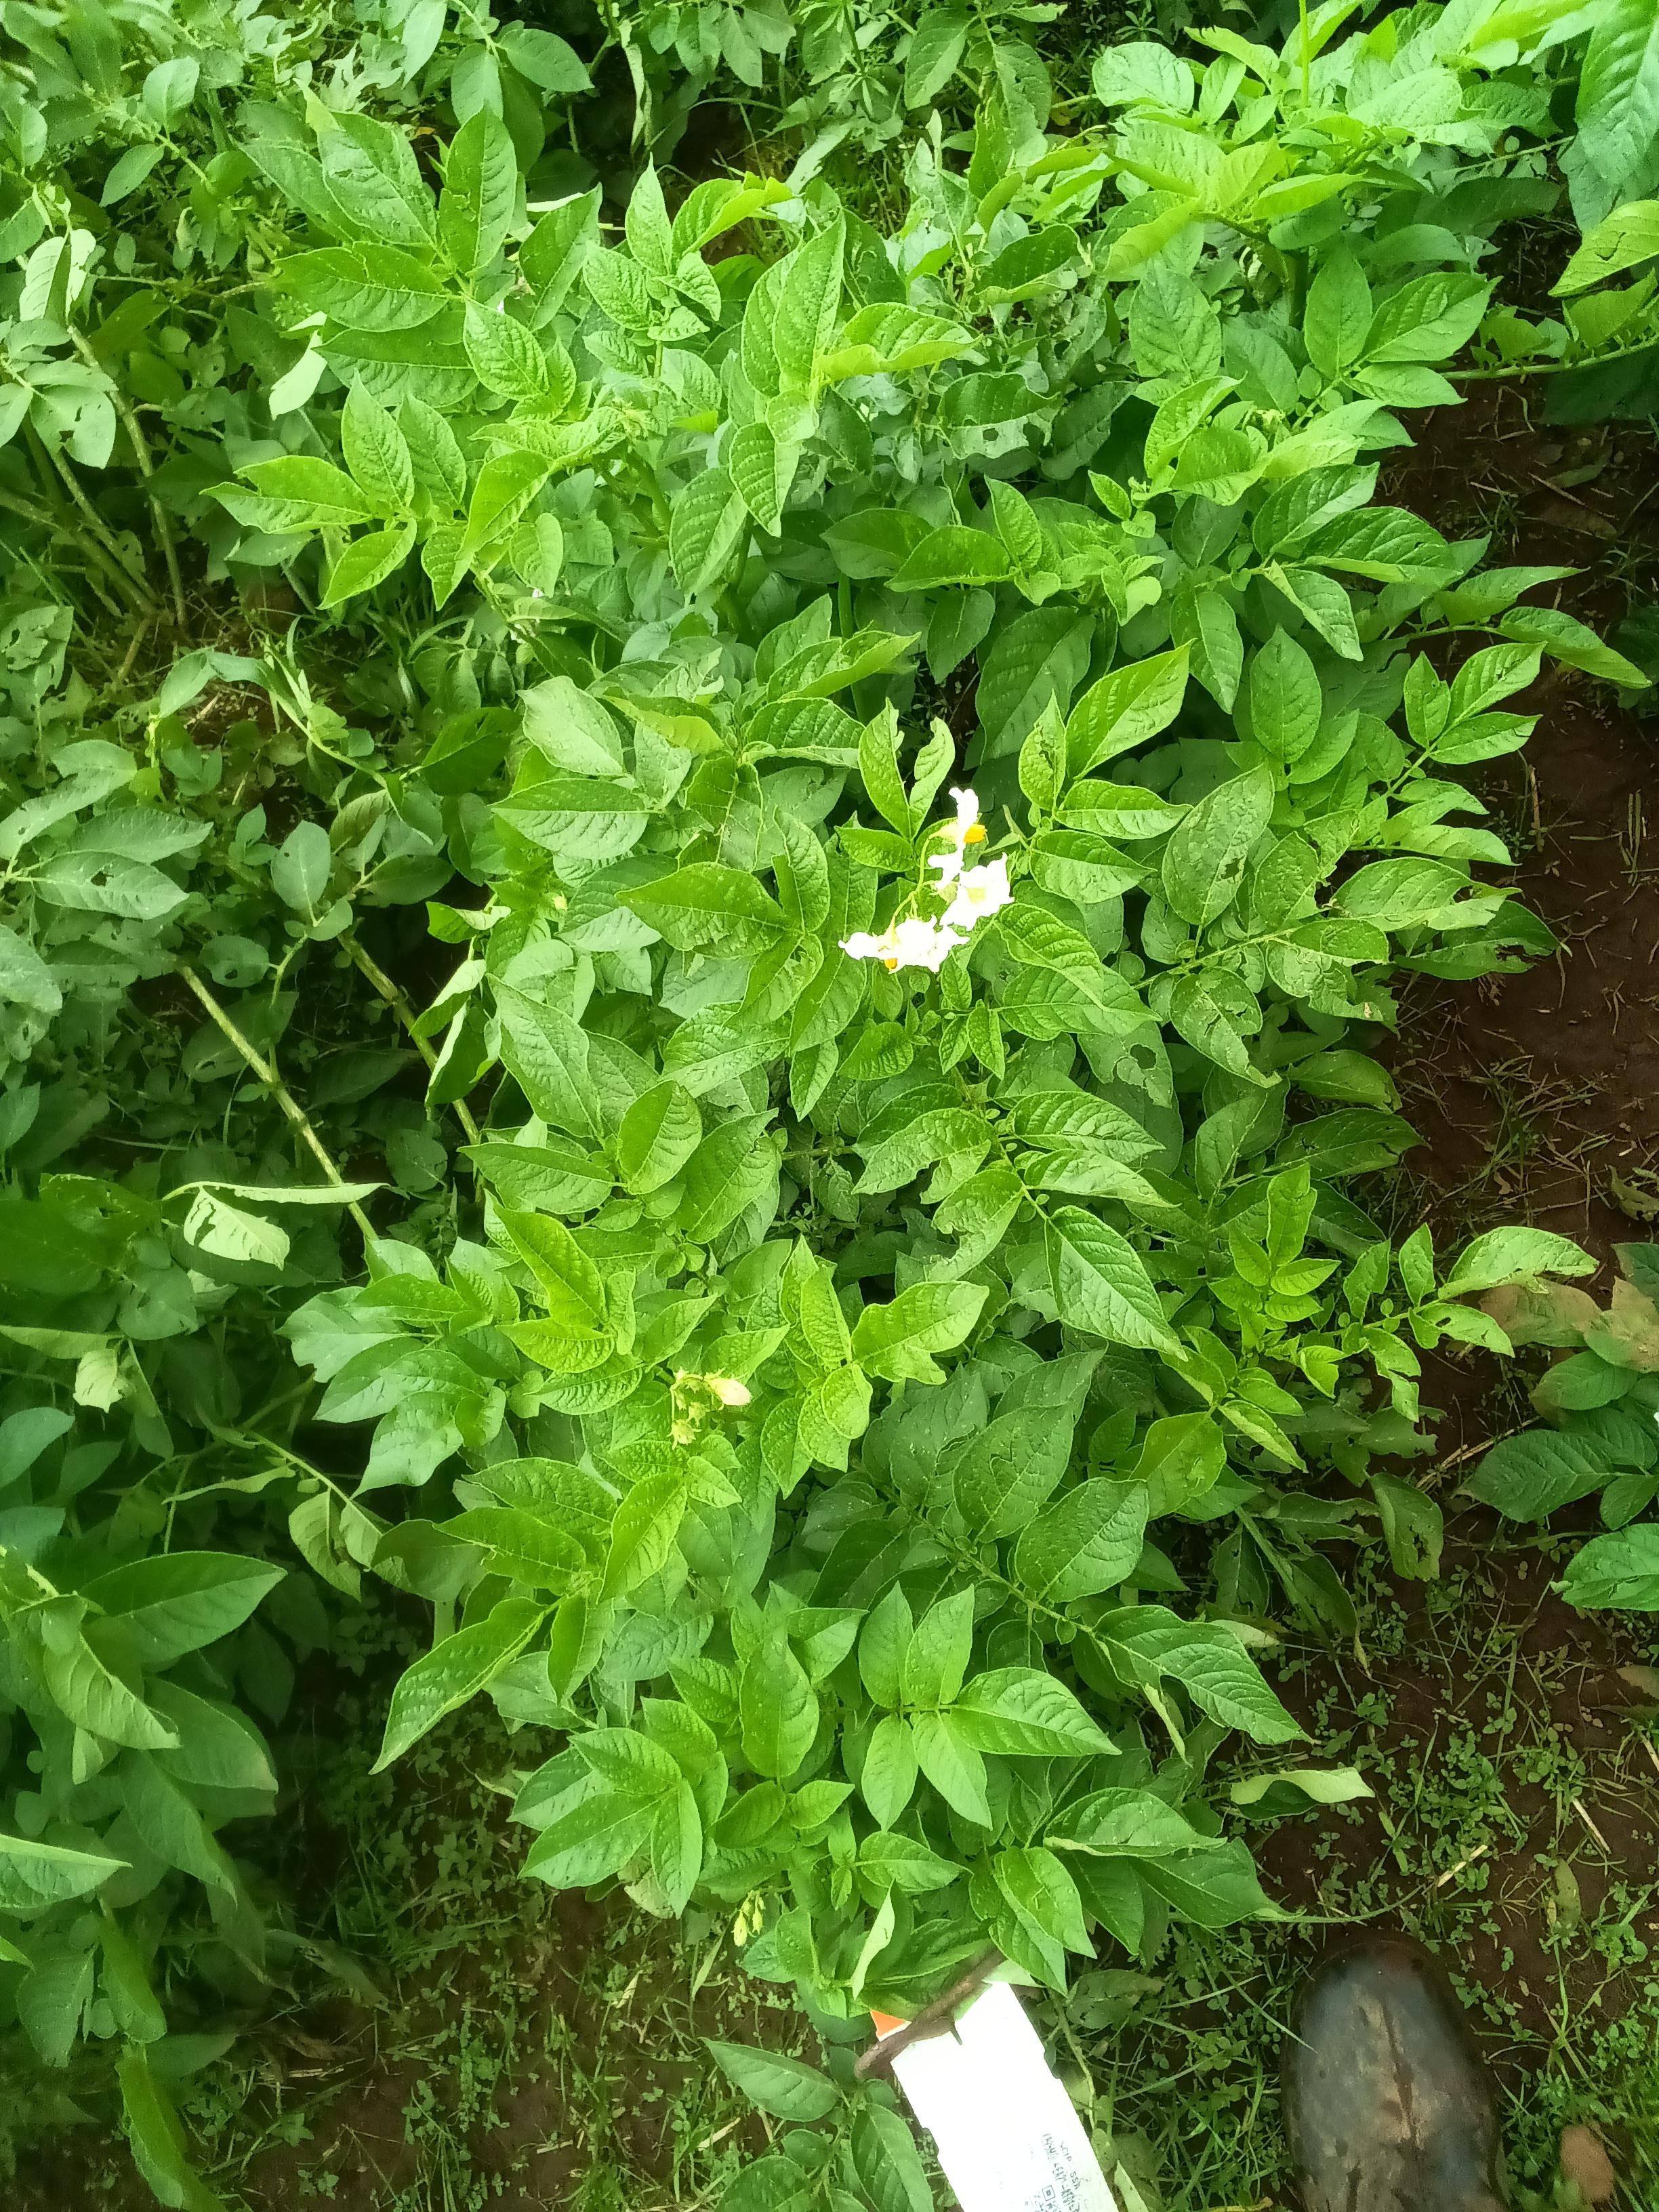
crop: potato
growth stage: vegetative
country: Kenya
